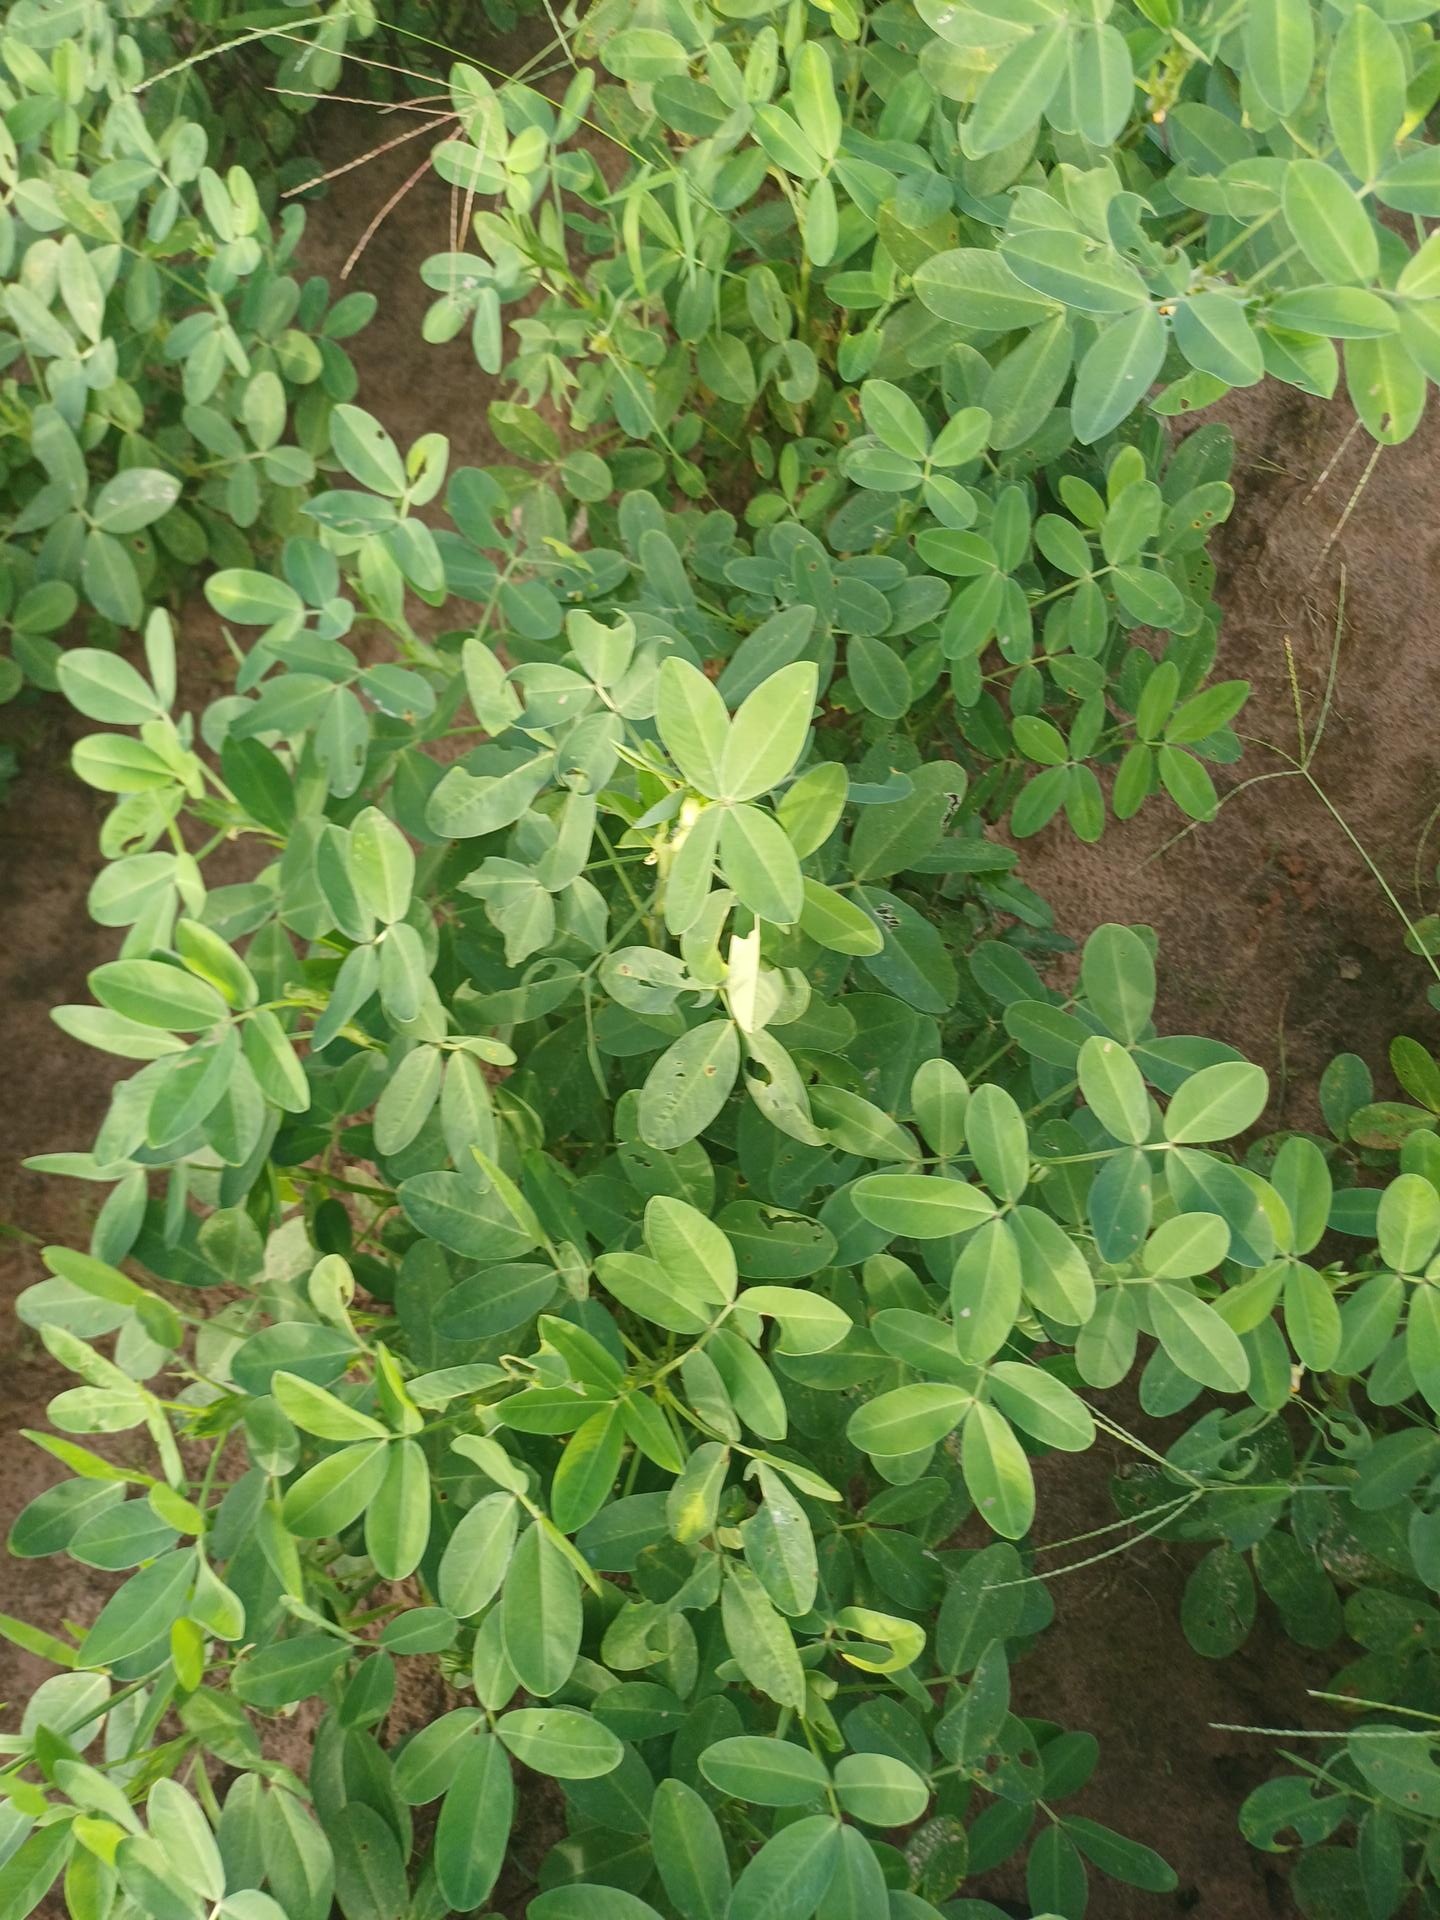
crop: groundnut
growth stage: flowering
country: Senegal
